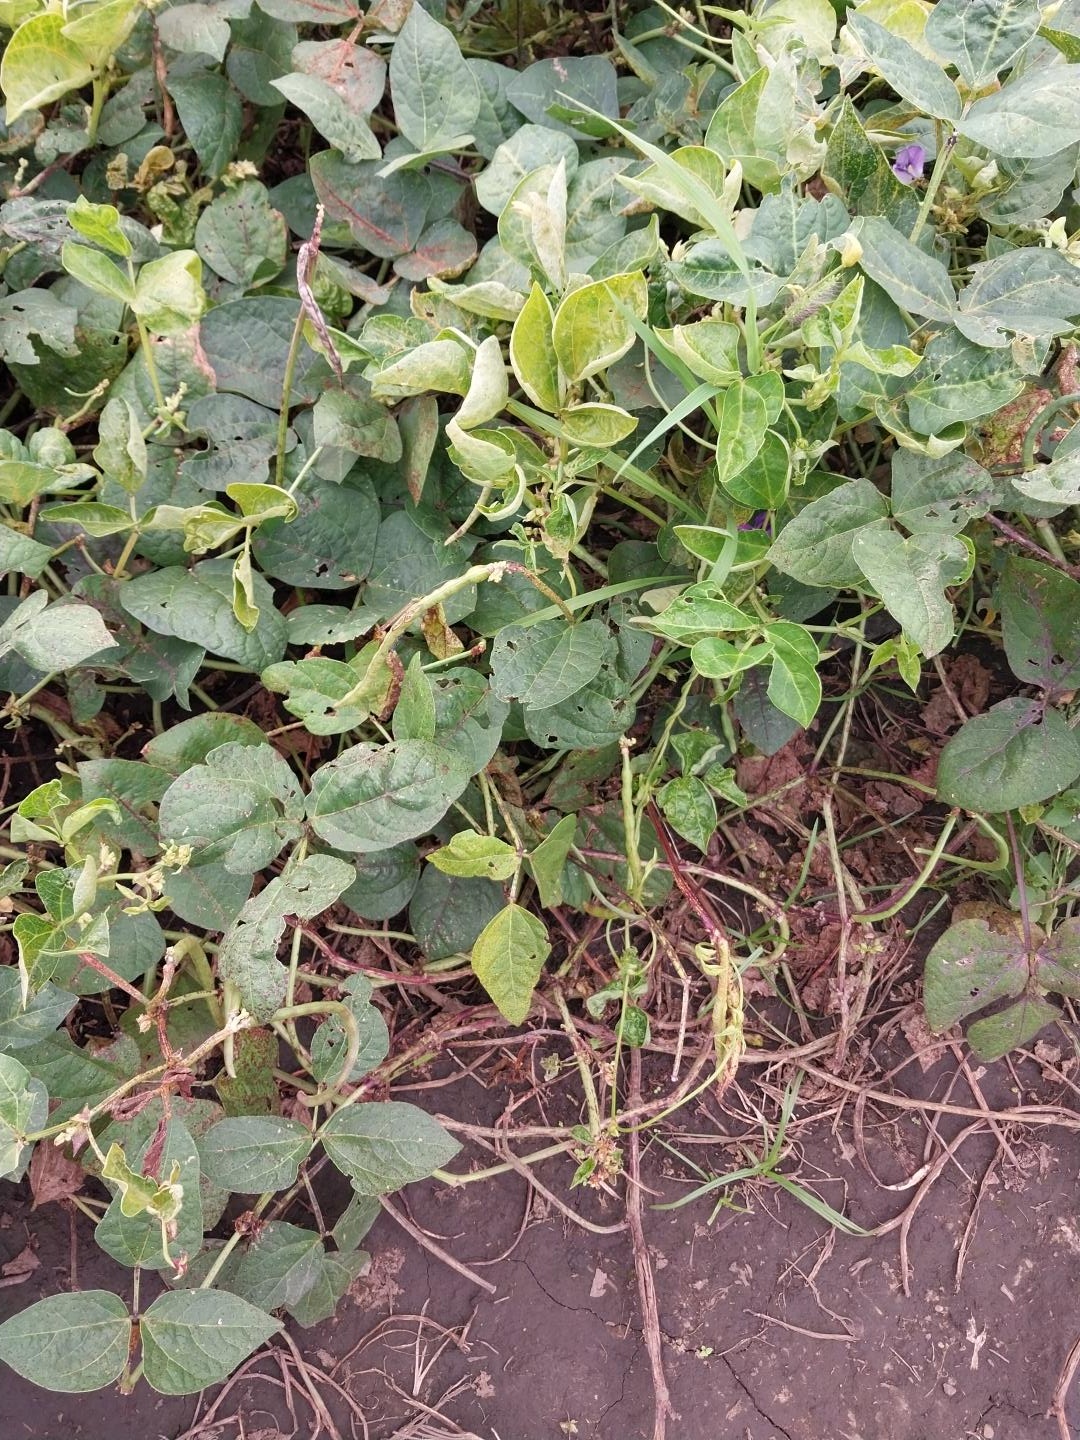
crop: cowpea
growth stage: development pod
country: Tanzania
